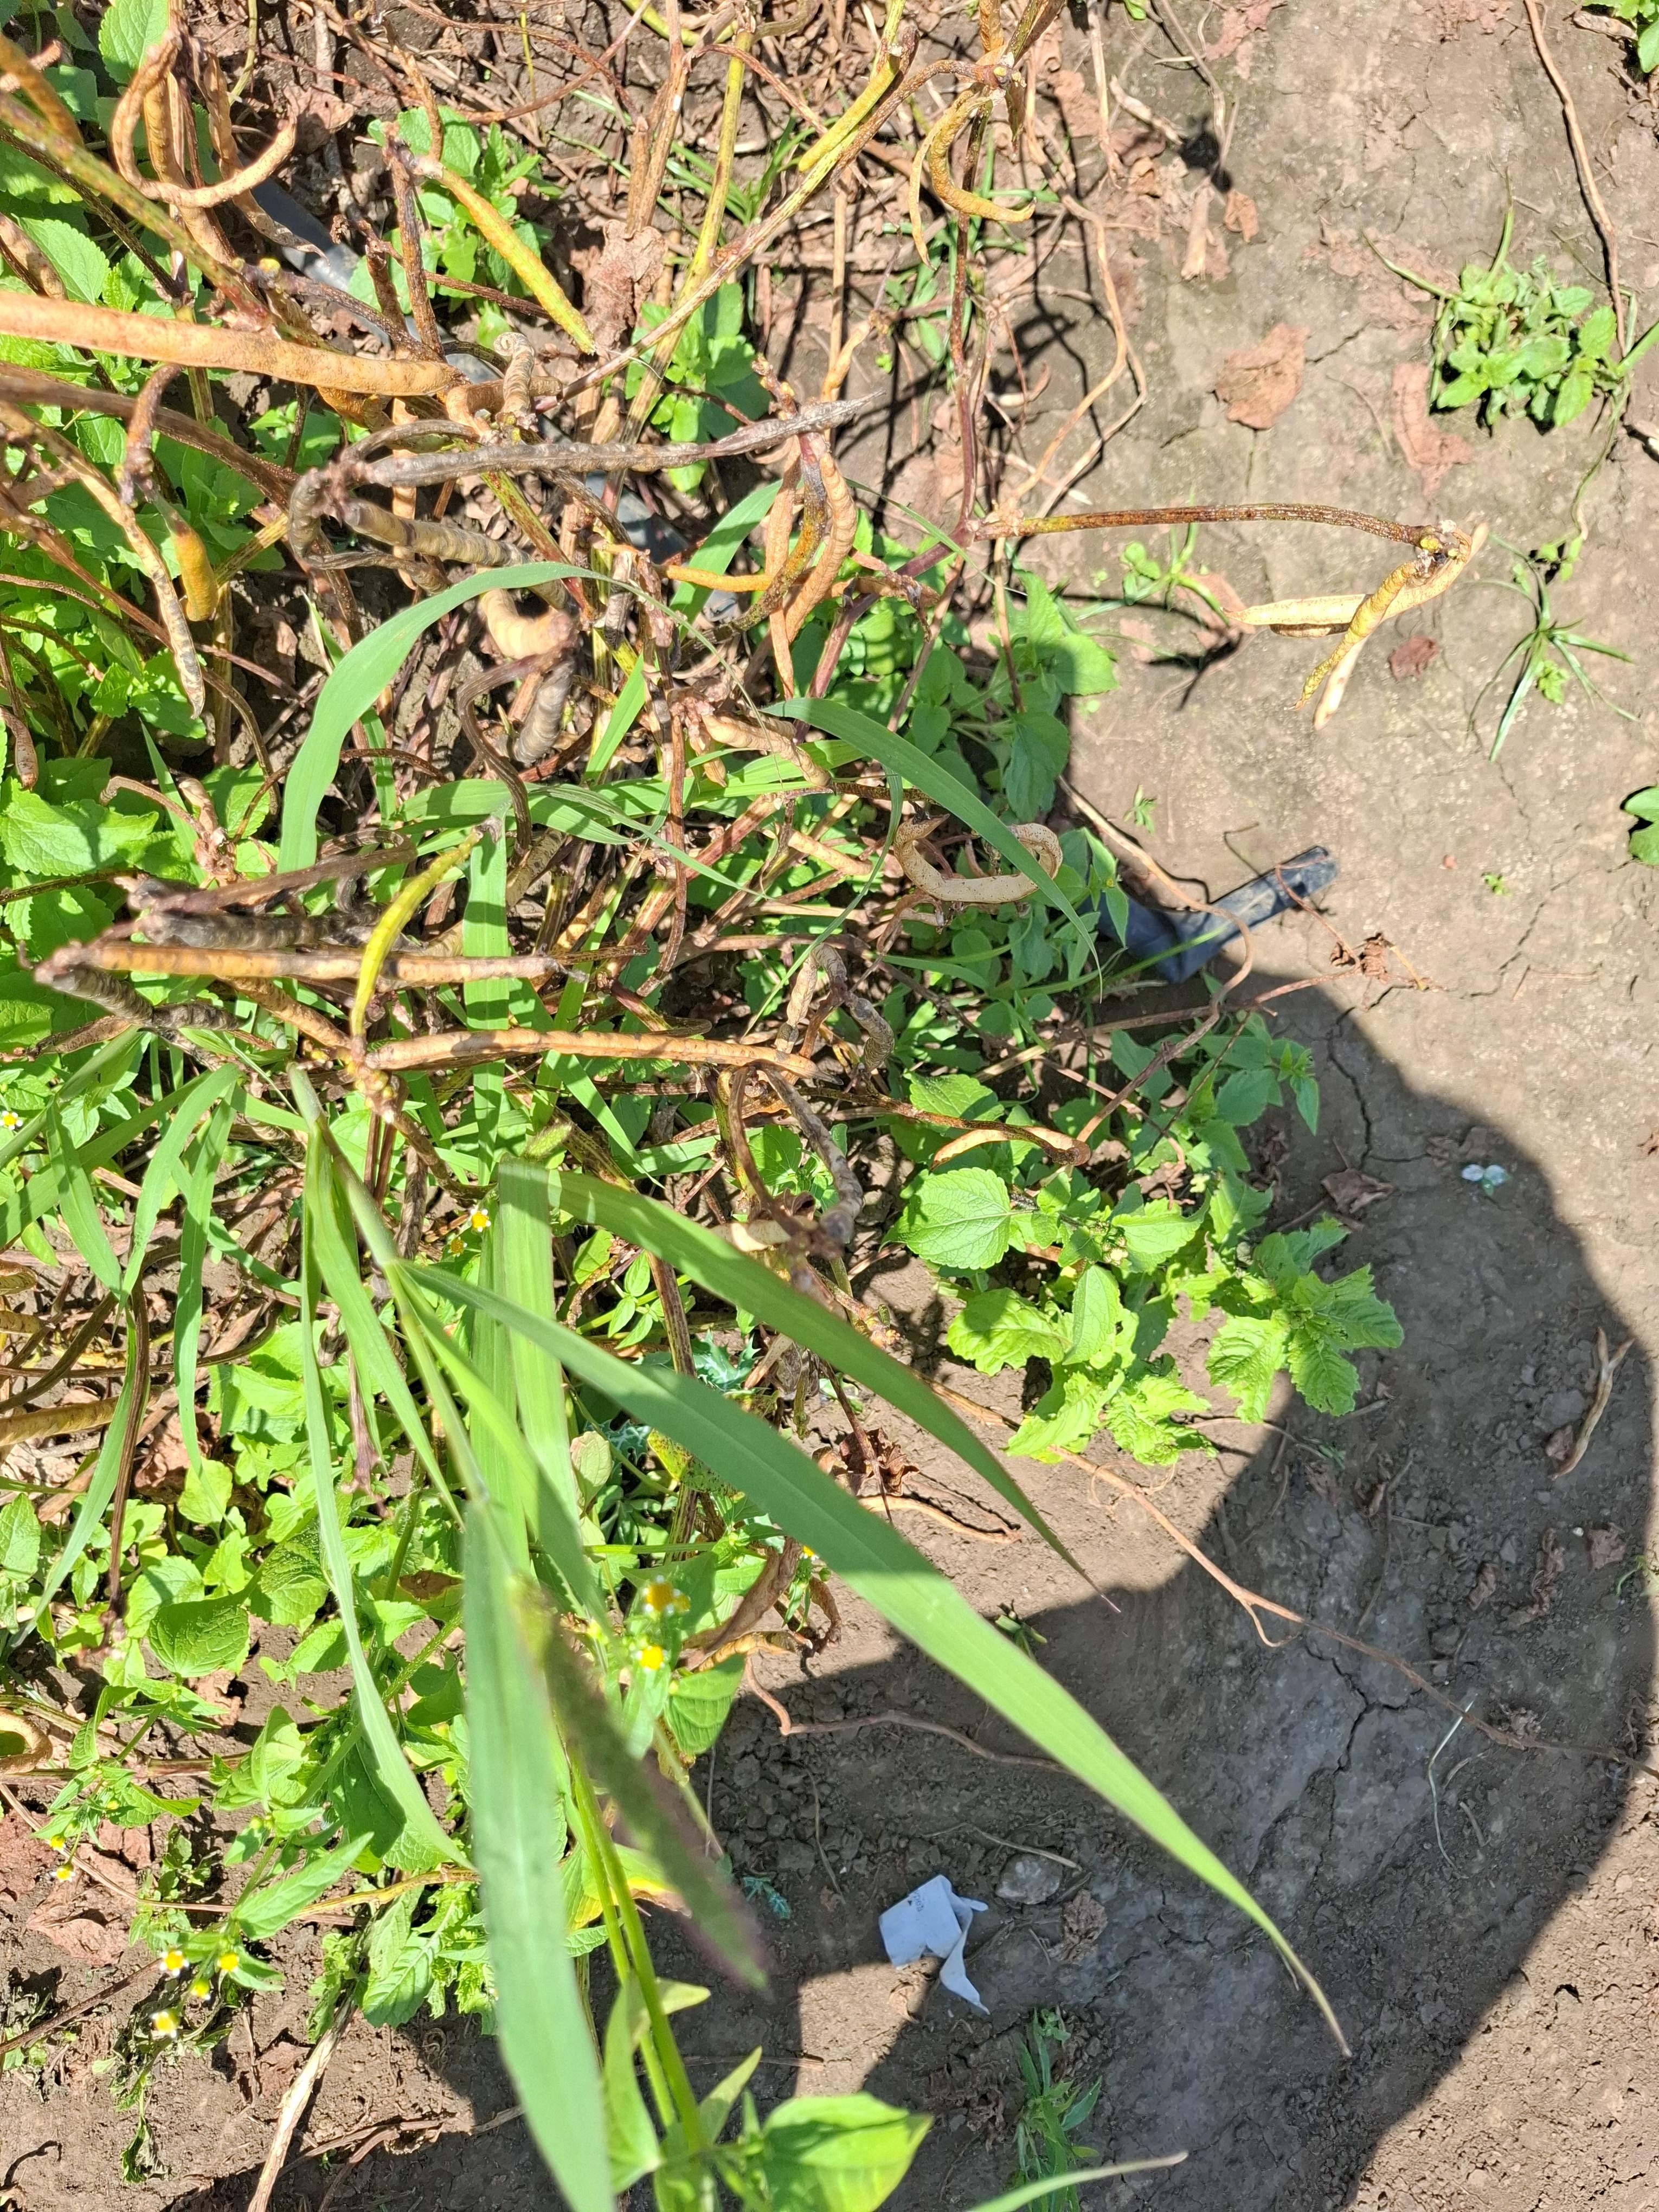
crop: cowpea
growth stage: development pod
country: Tanzania
